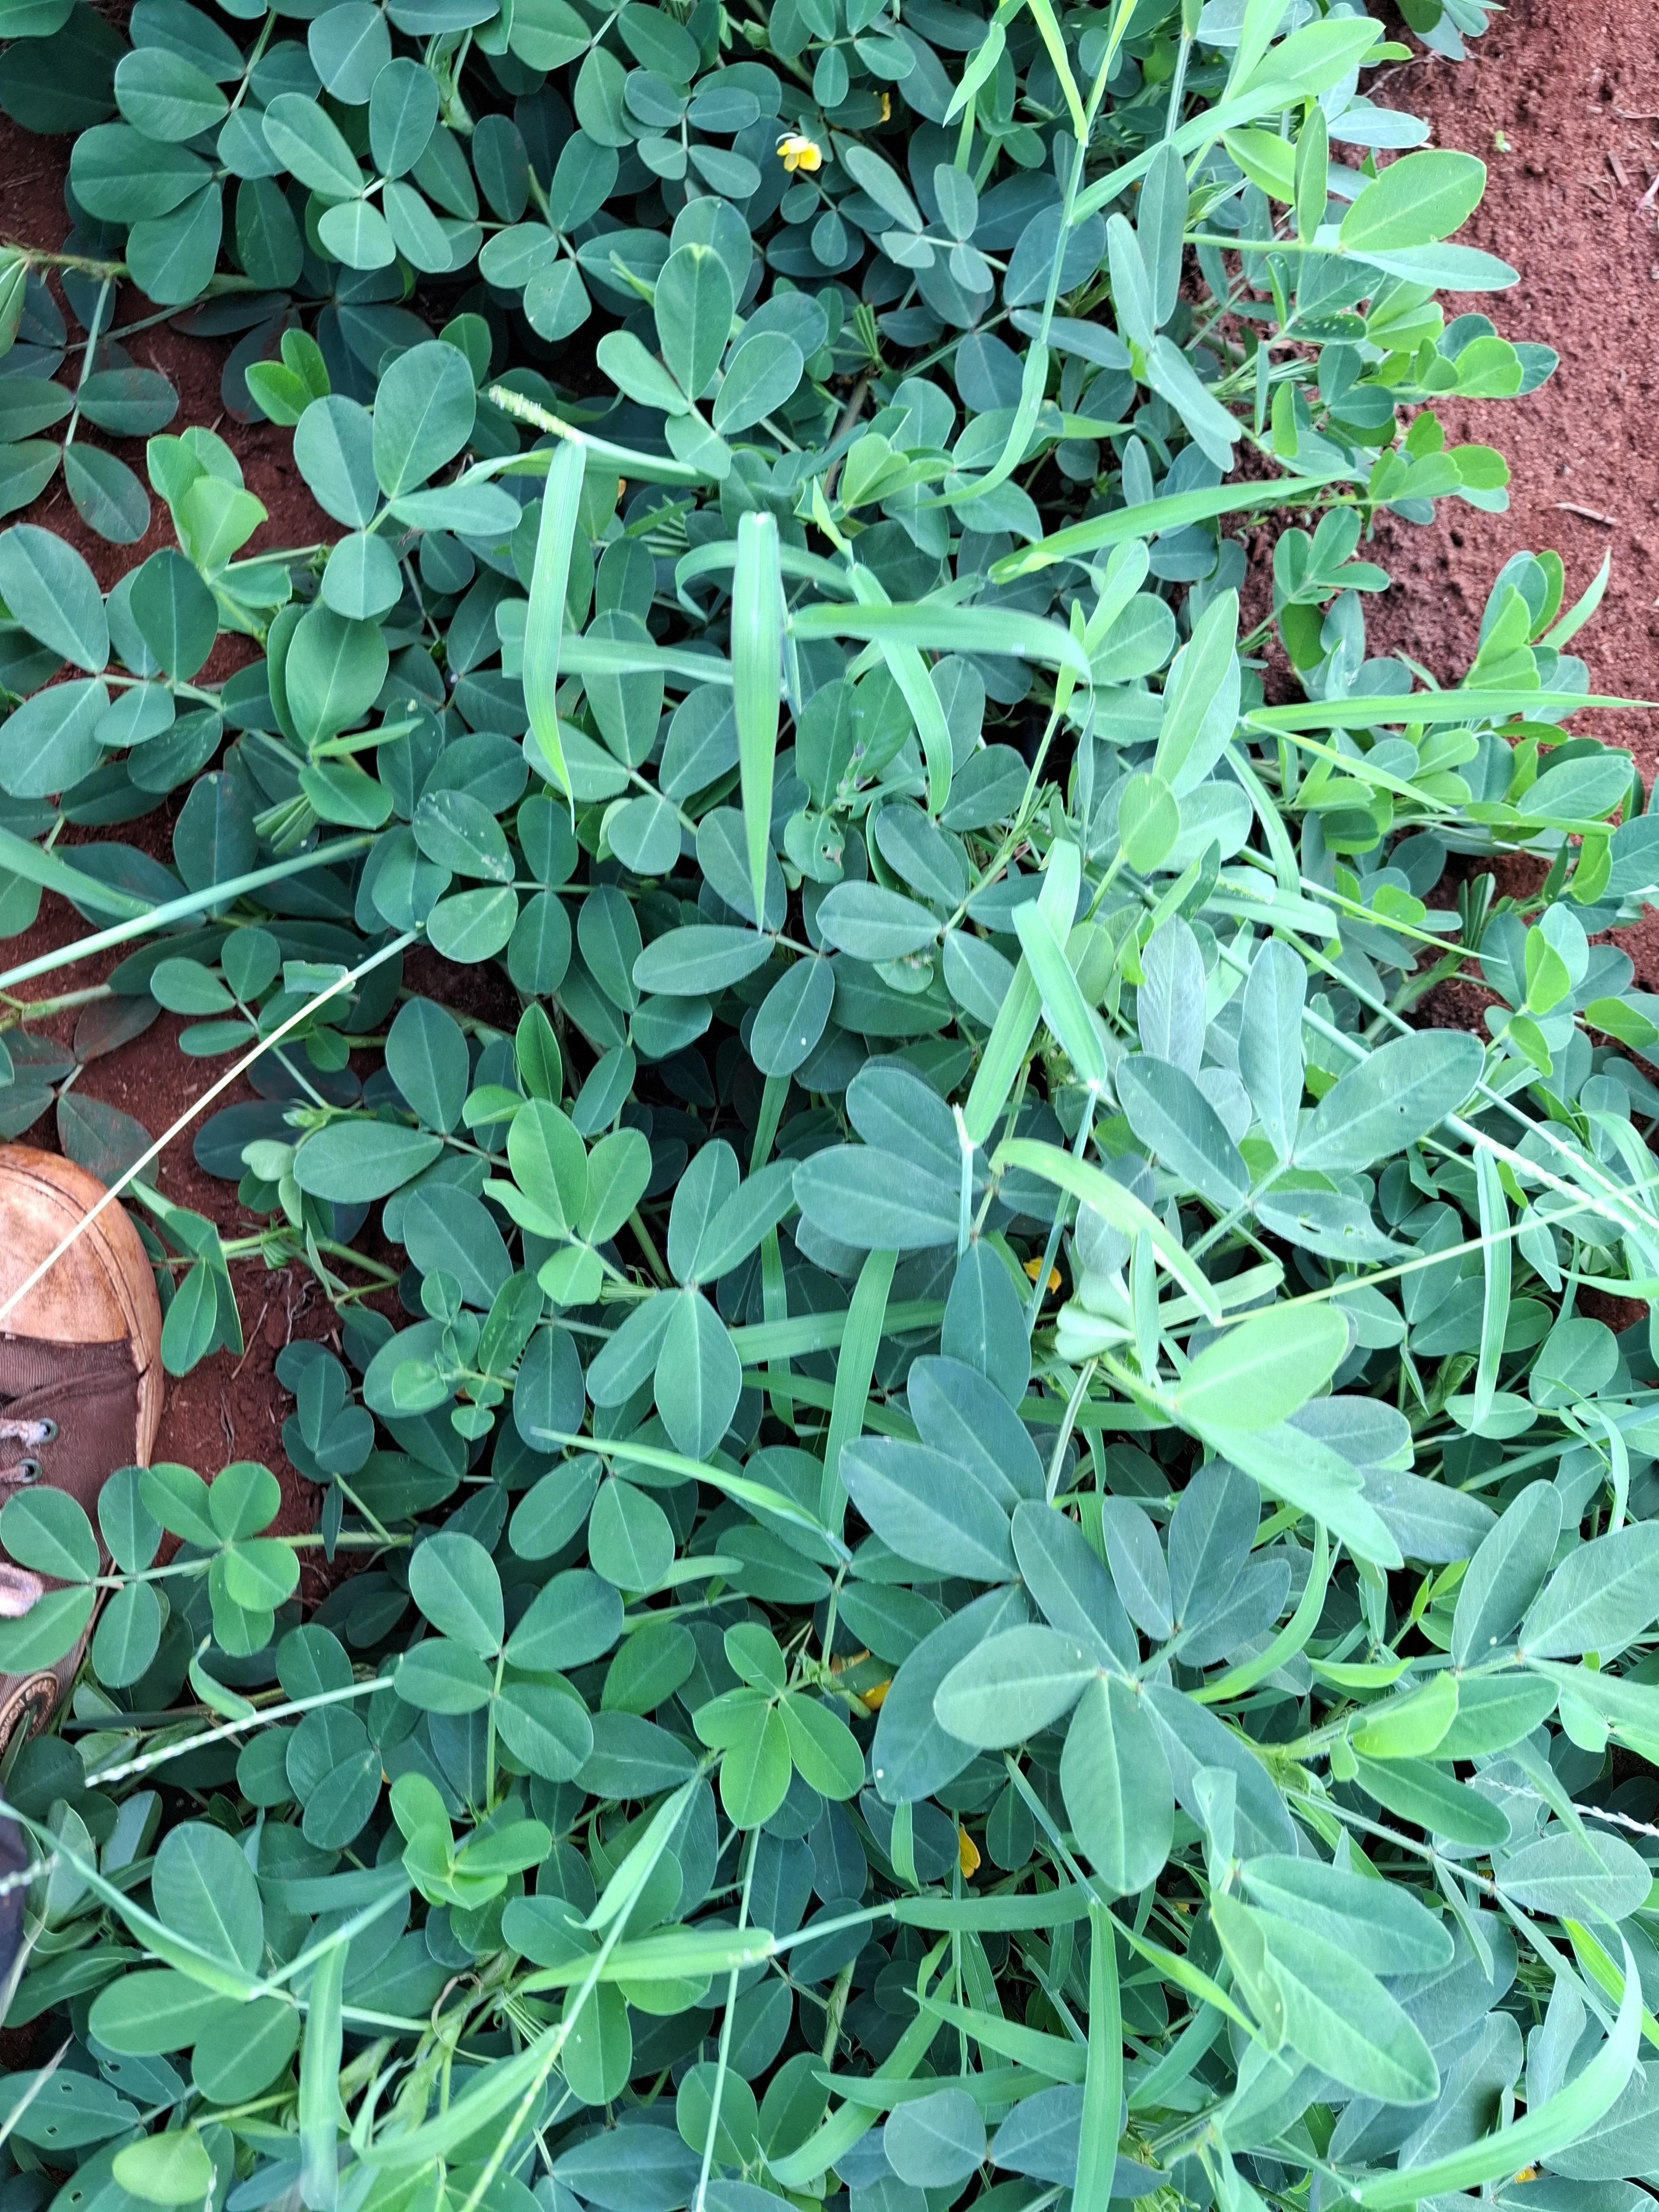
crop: groundnut
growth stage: flowering
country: Kenya
